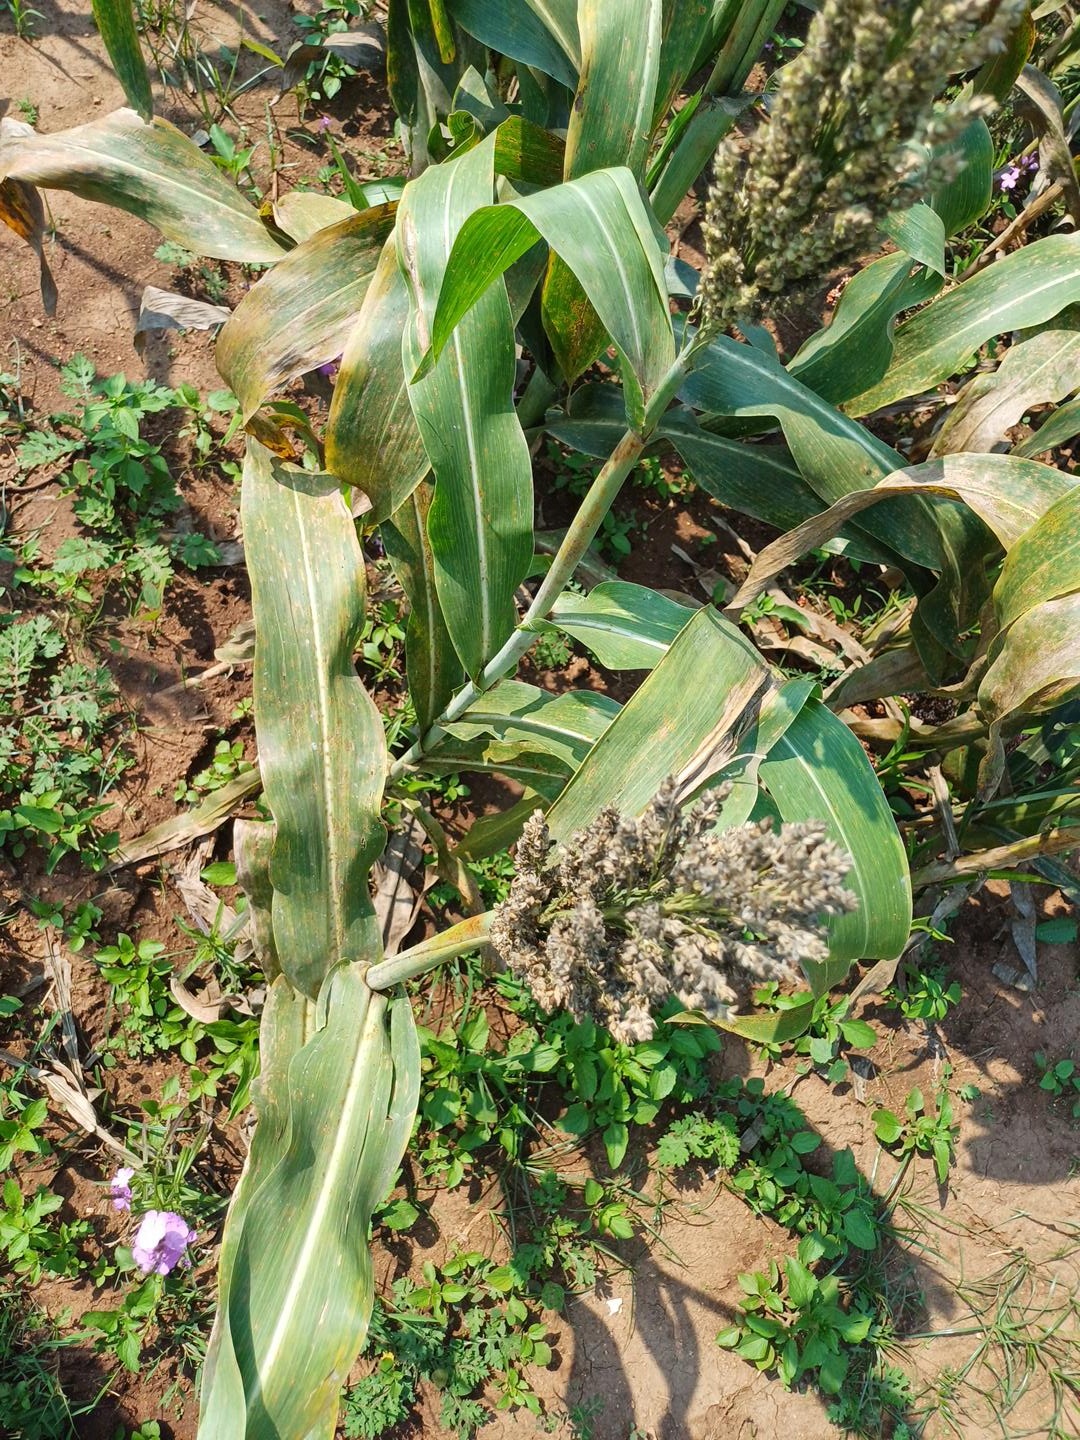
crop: sorghum
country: Kenya
